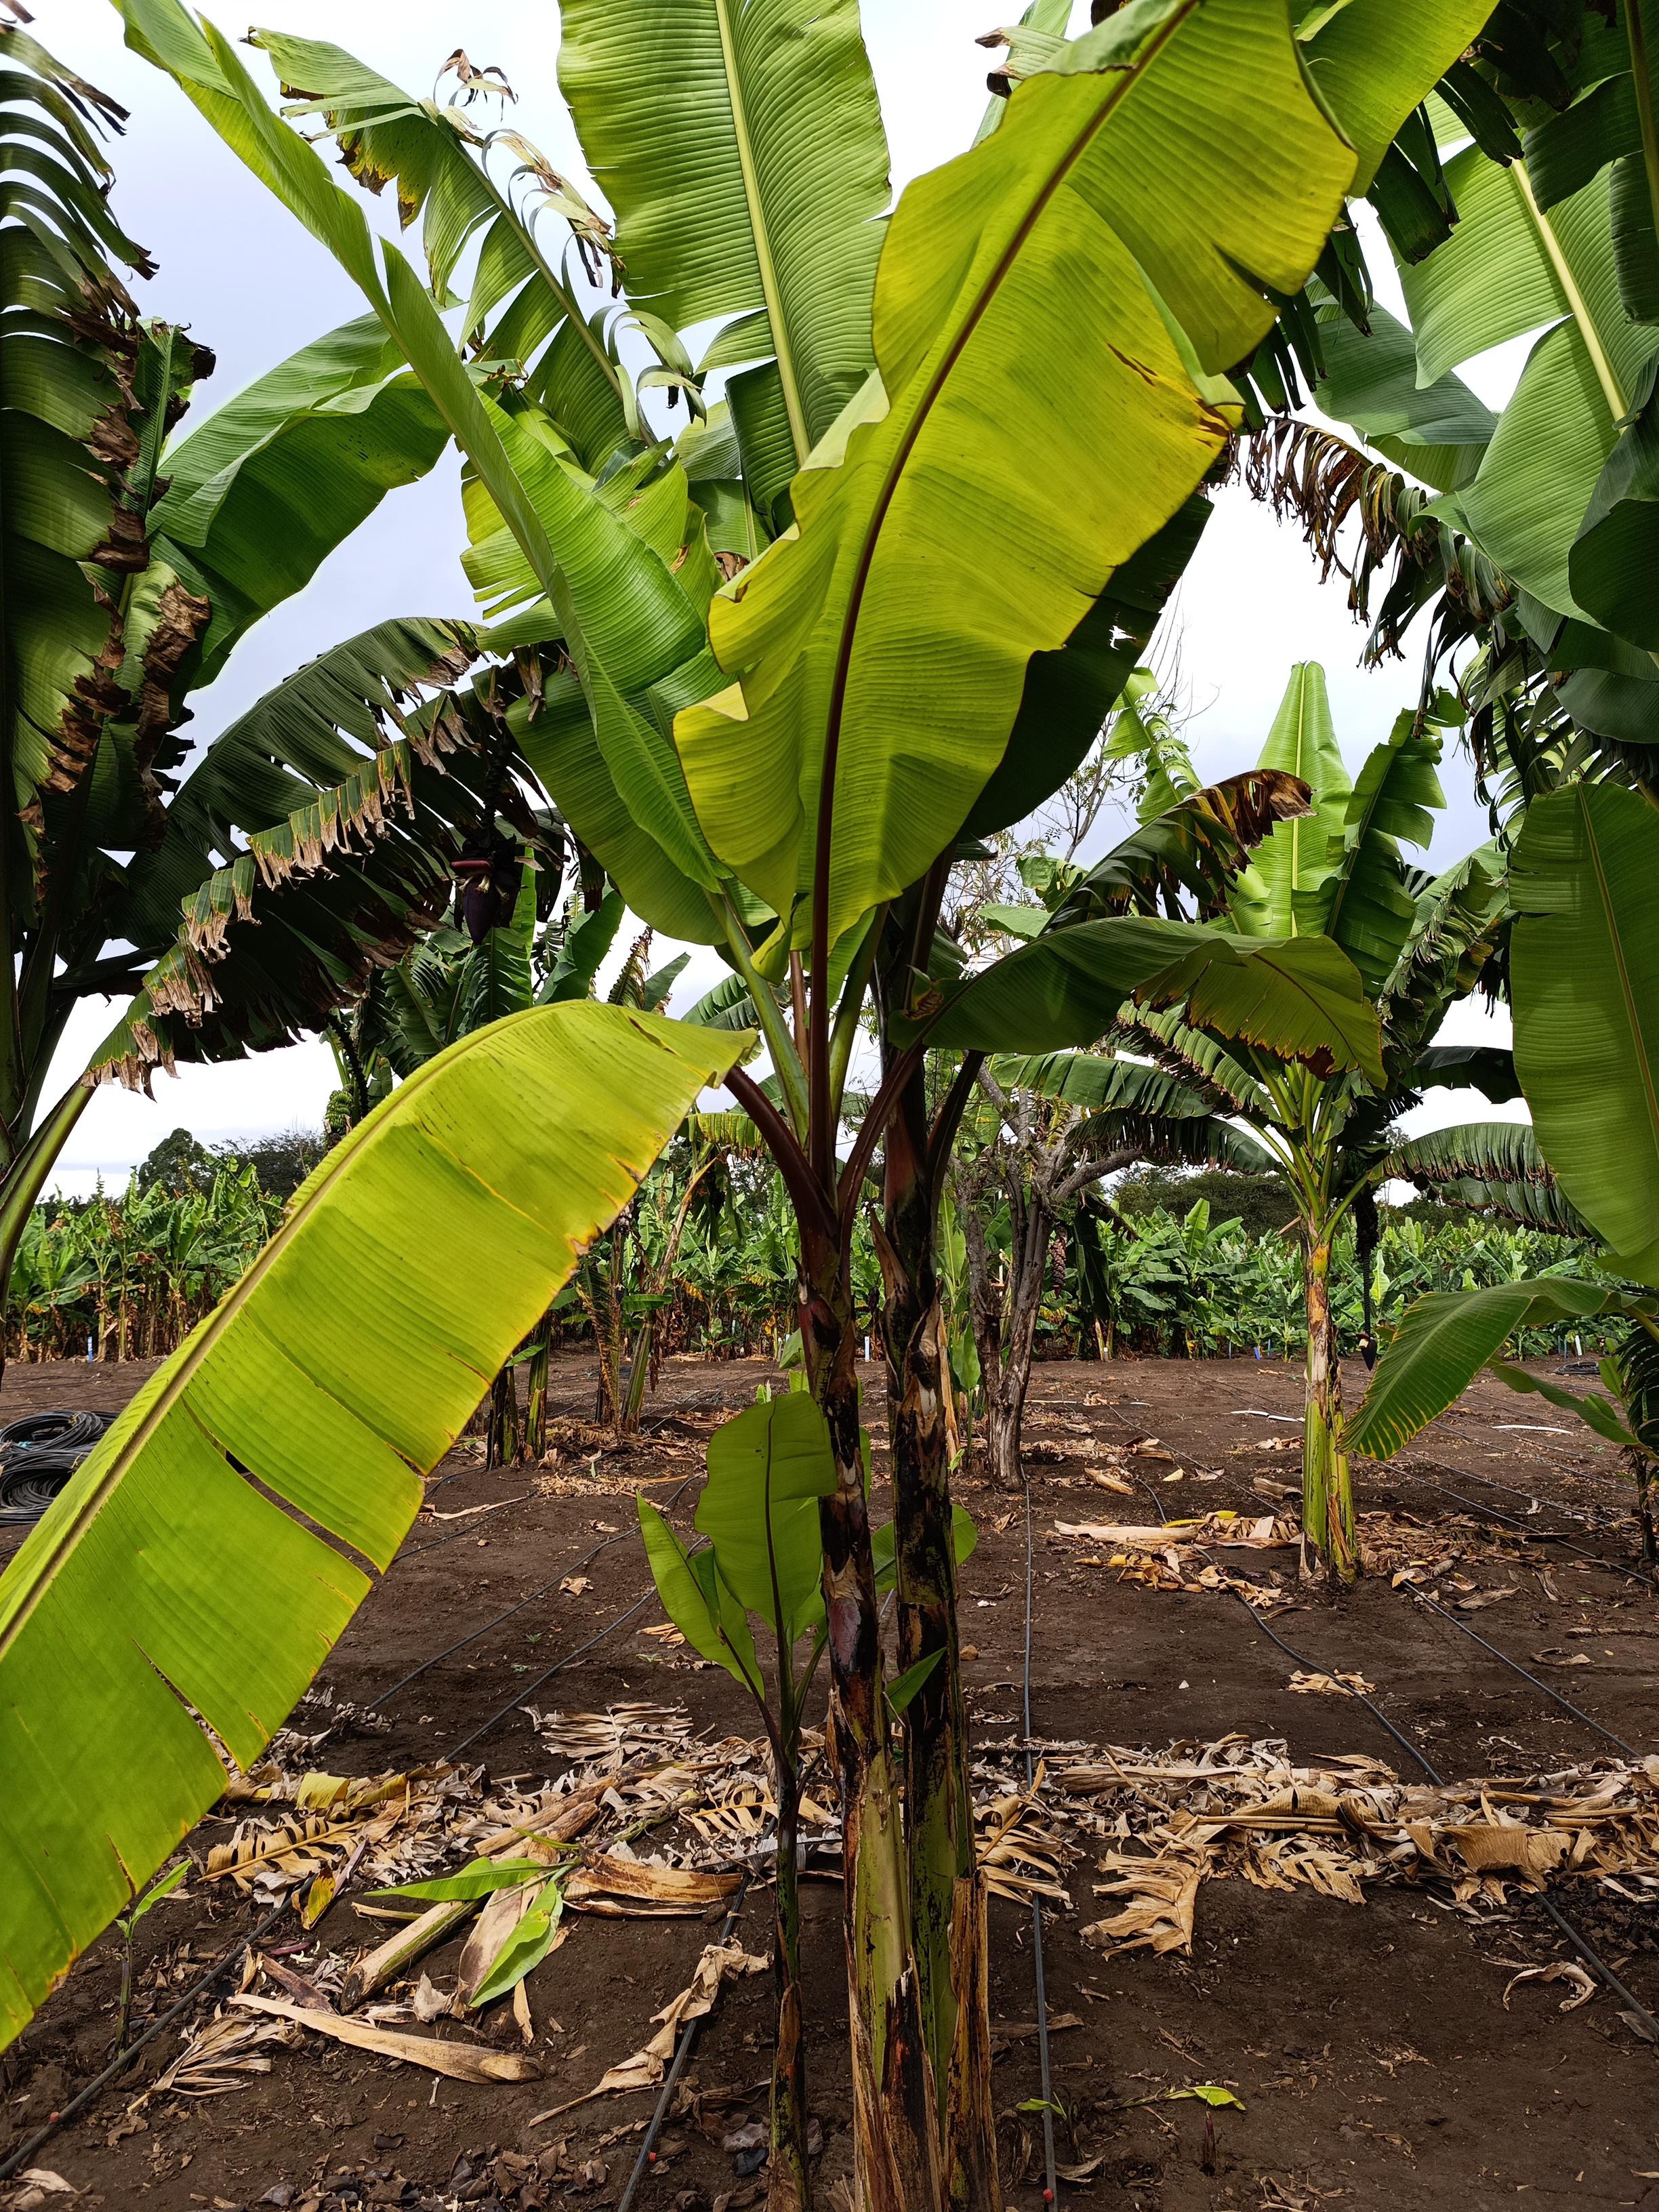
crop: banana
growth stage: development fruit
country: Tanzania
